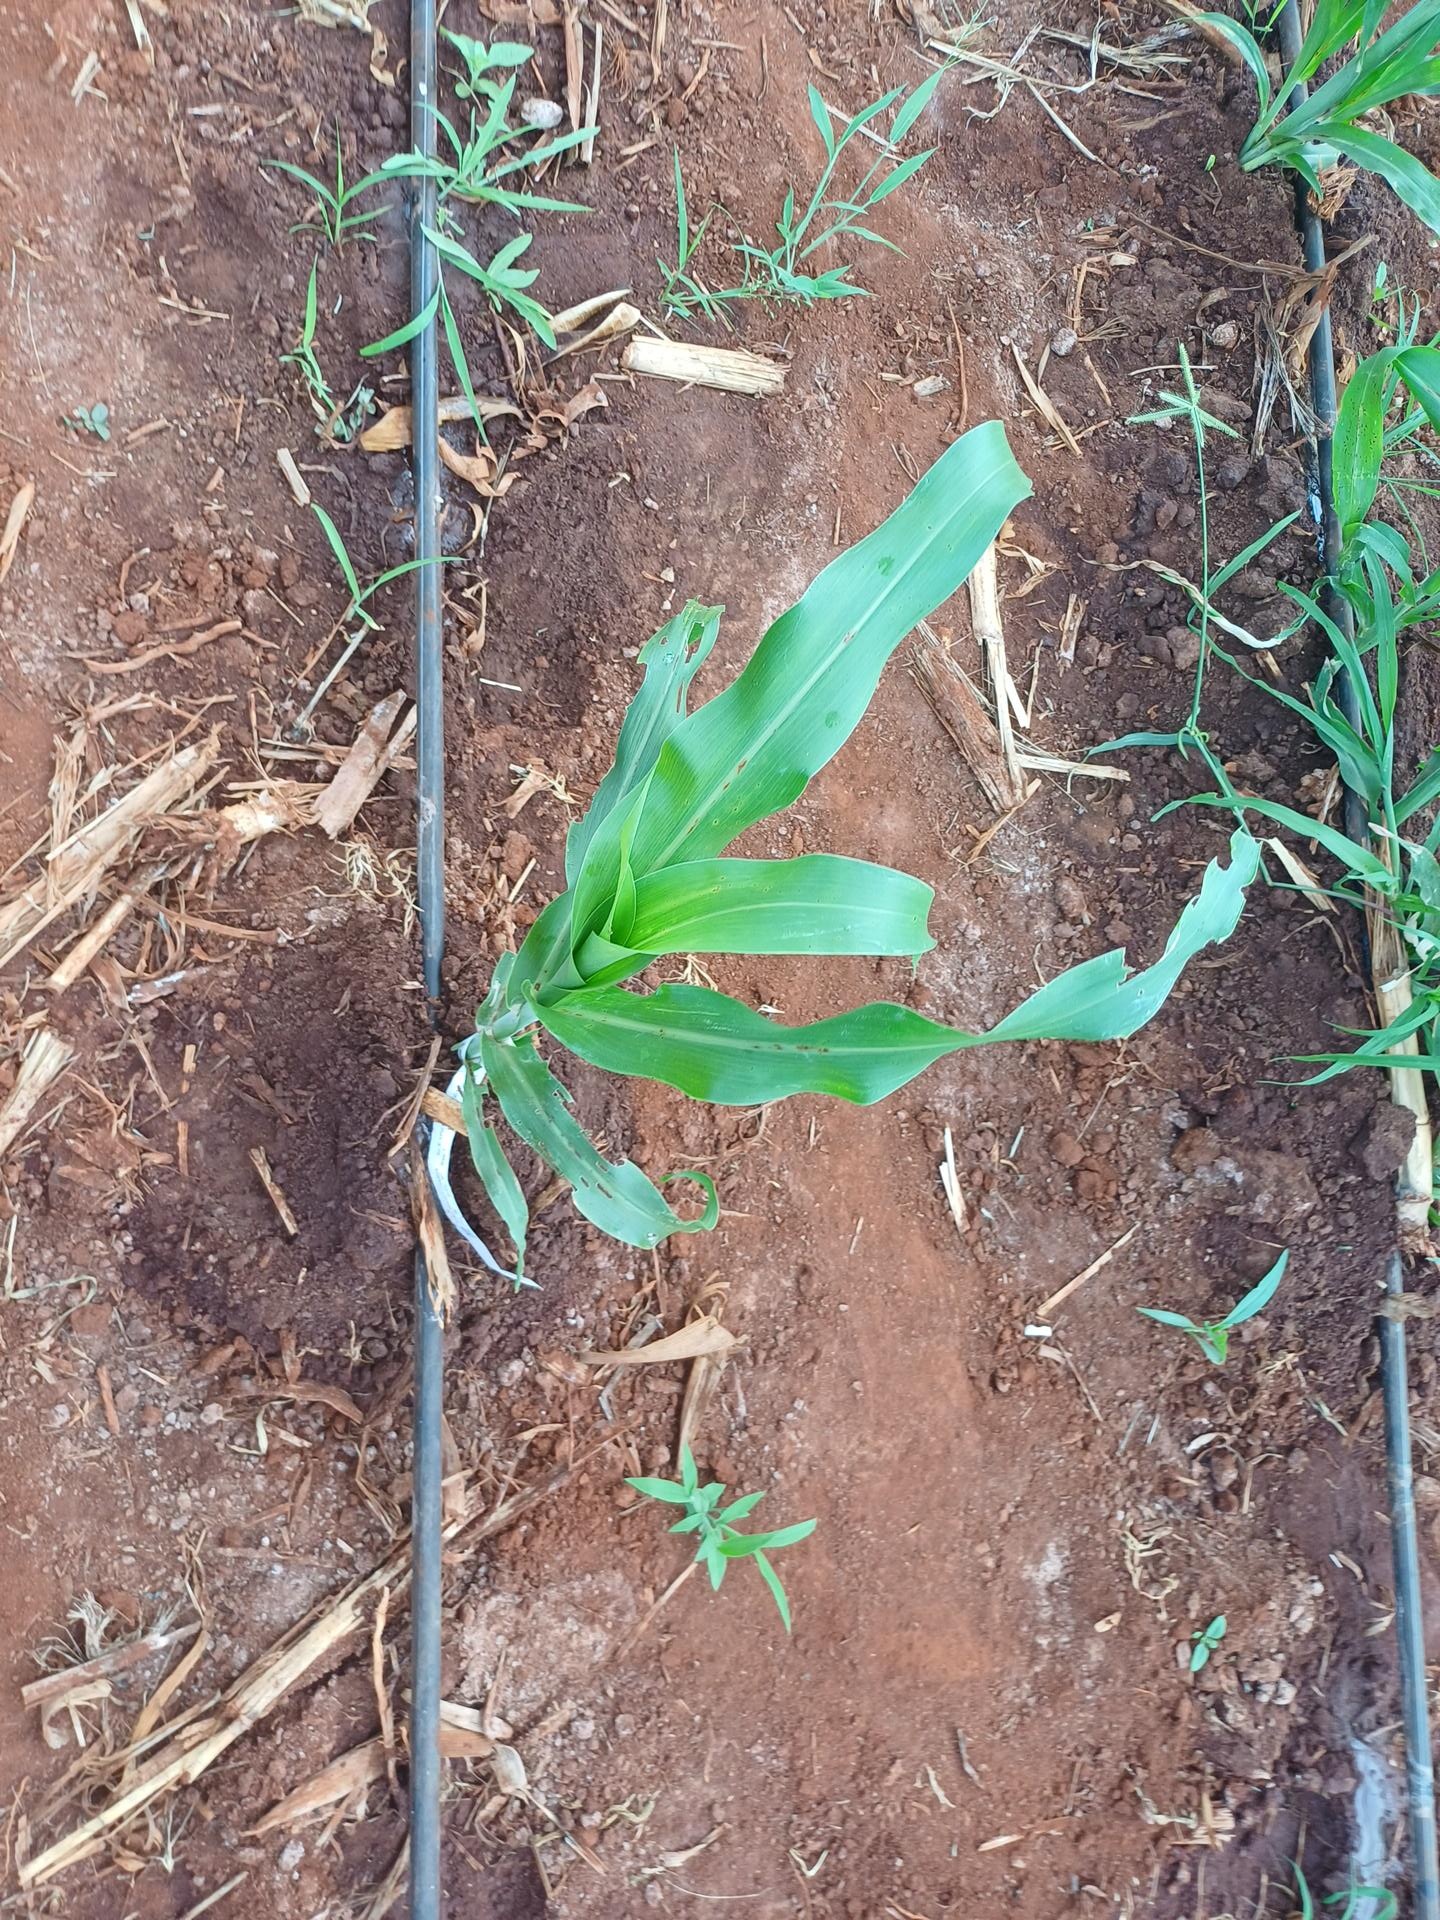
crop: sorghum
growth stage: vegetative
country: Kenya
